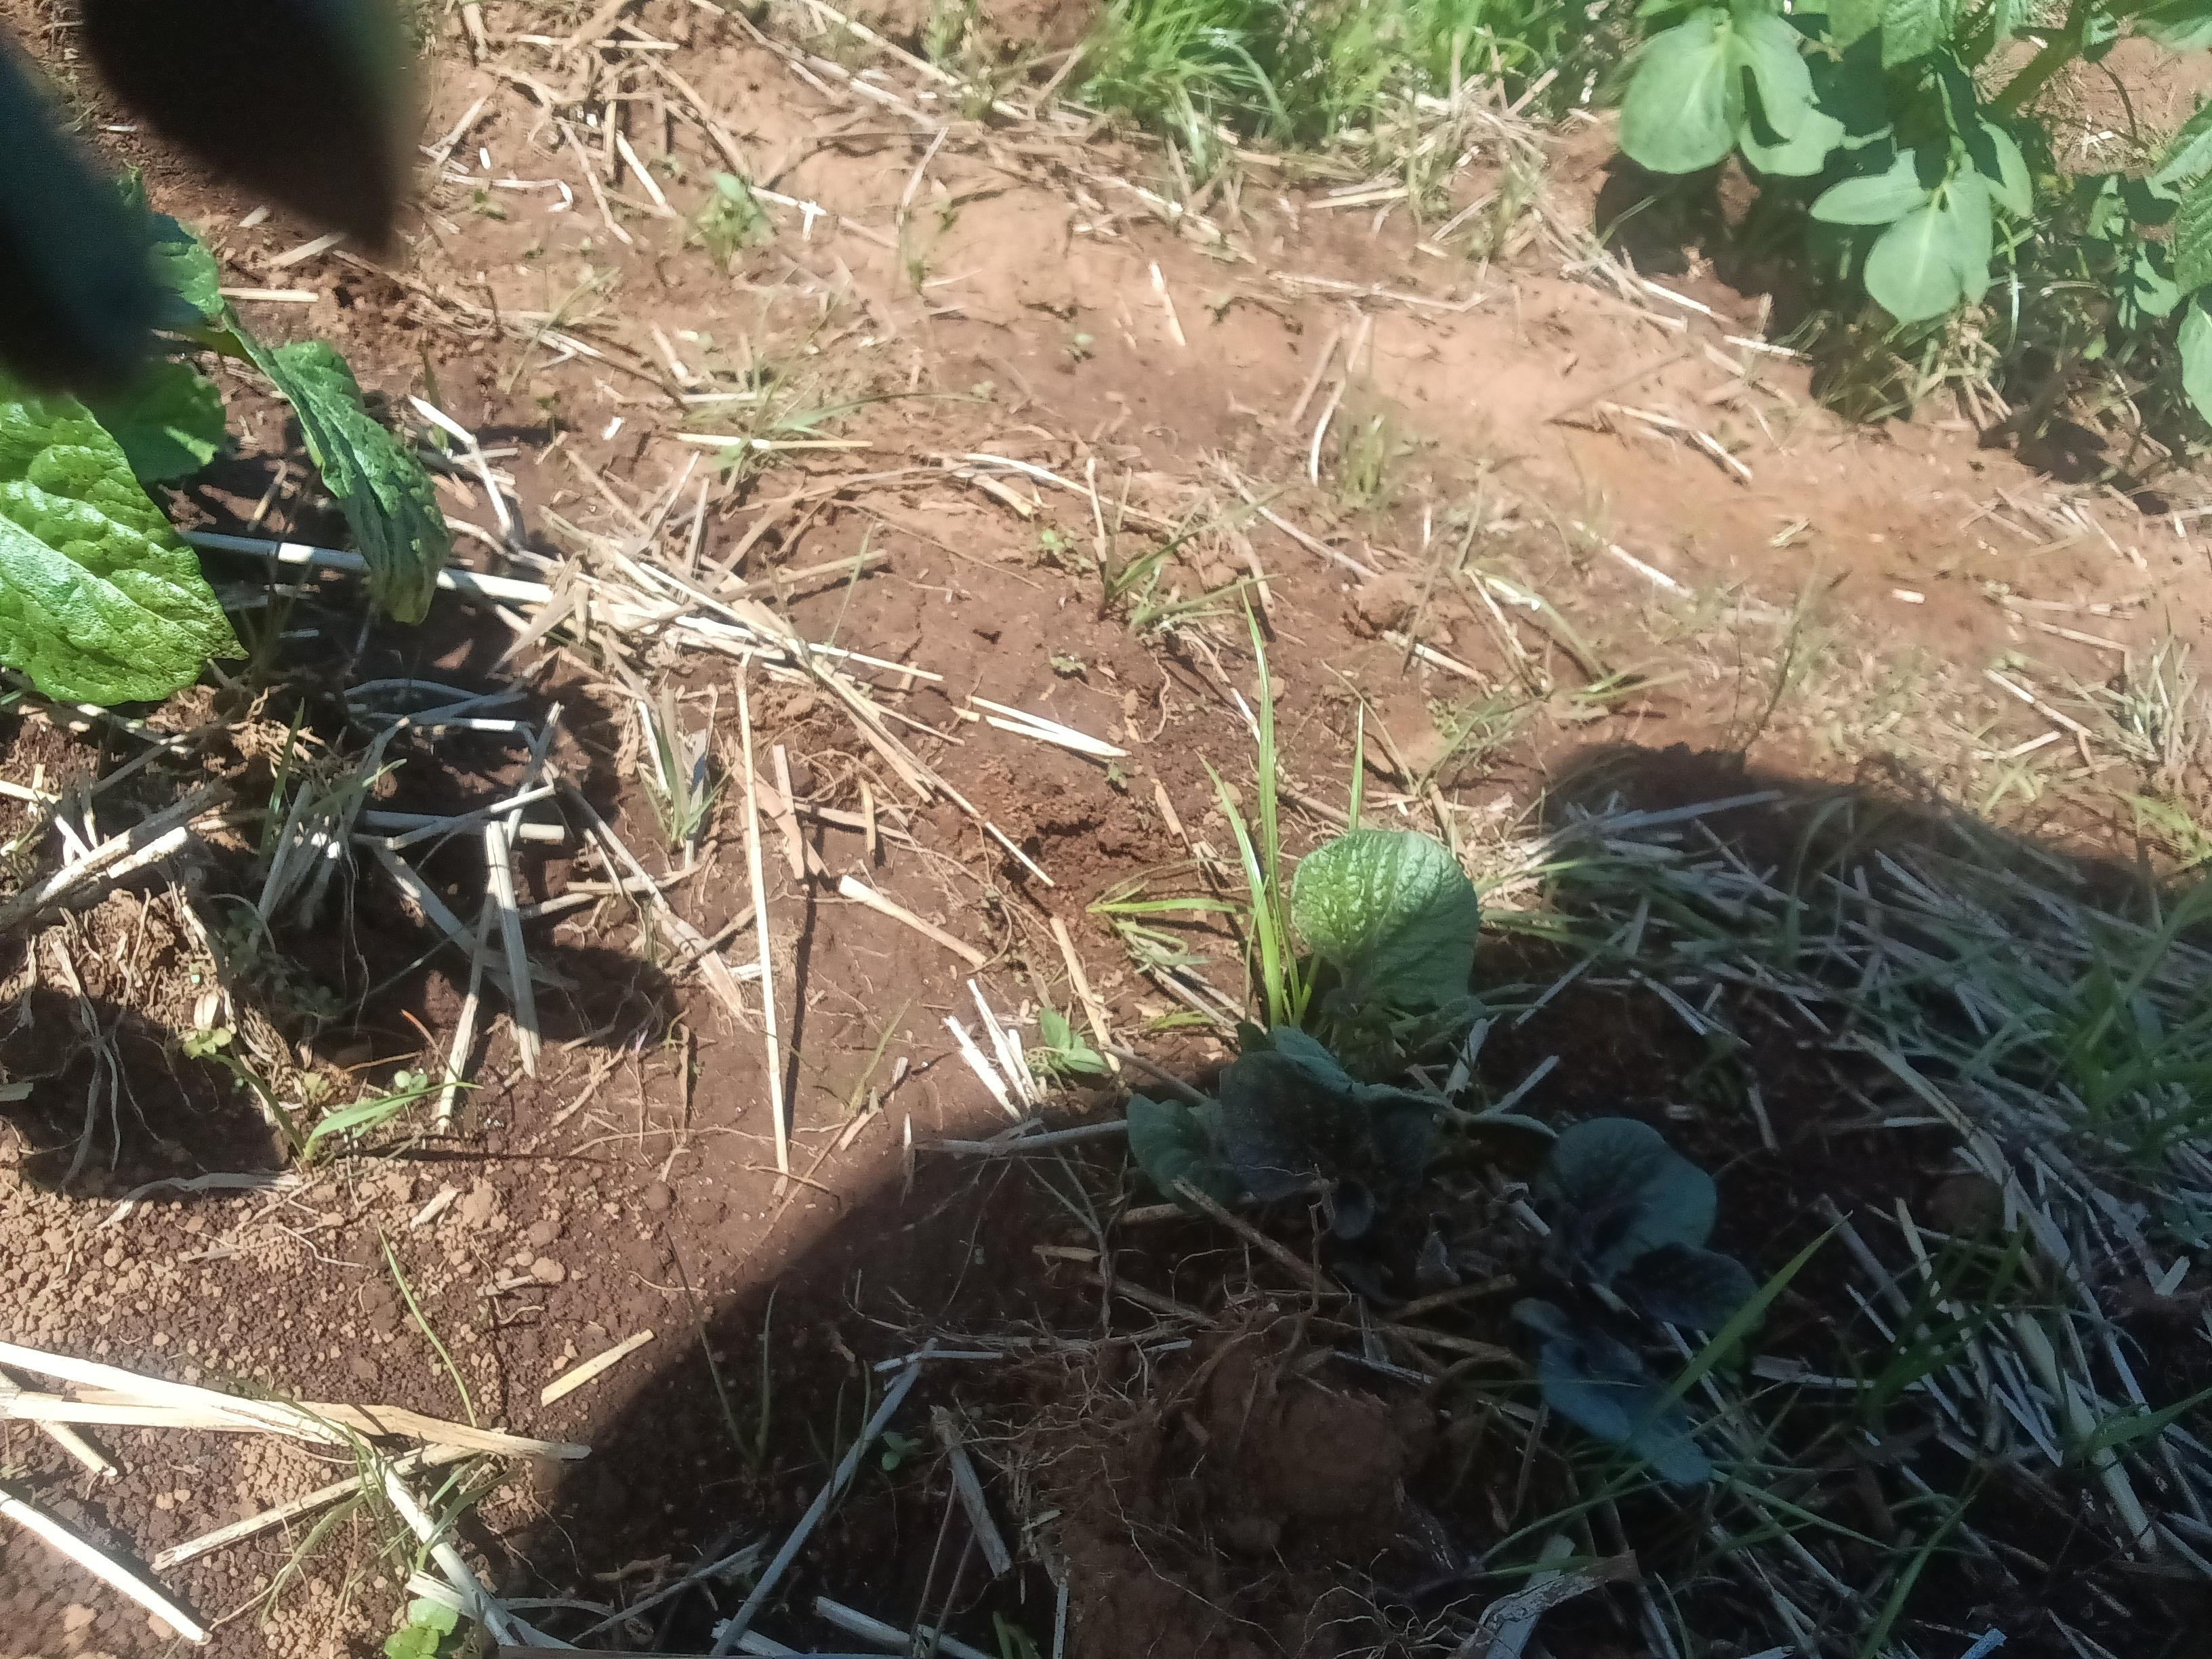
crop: potato
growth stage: emergence
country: Kenya
